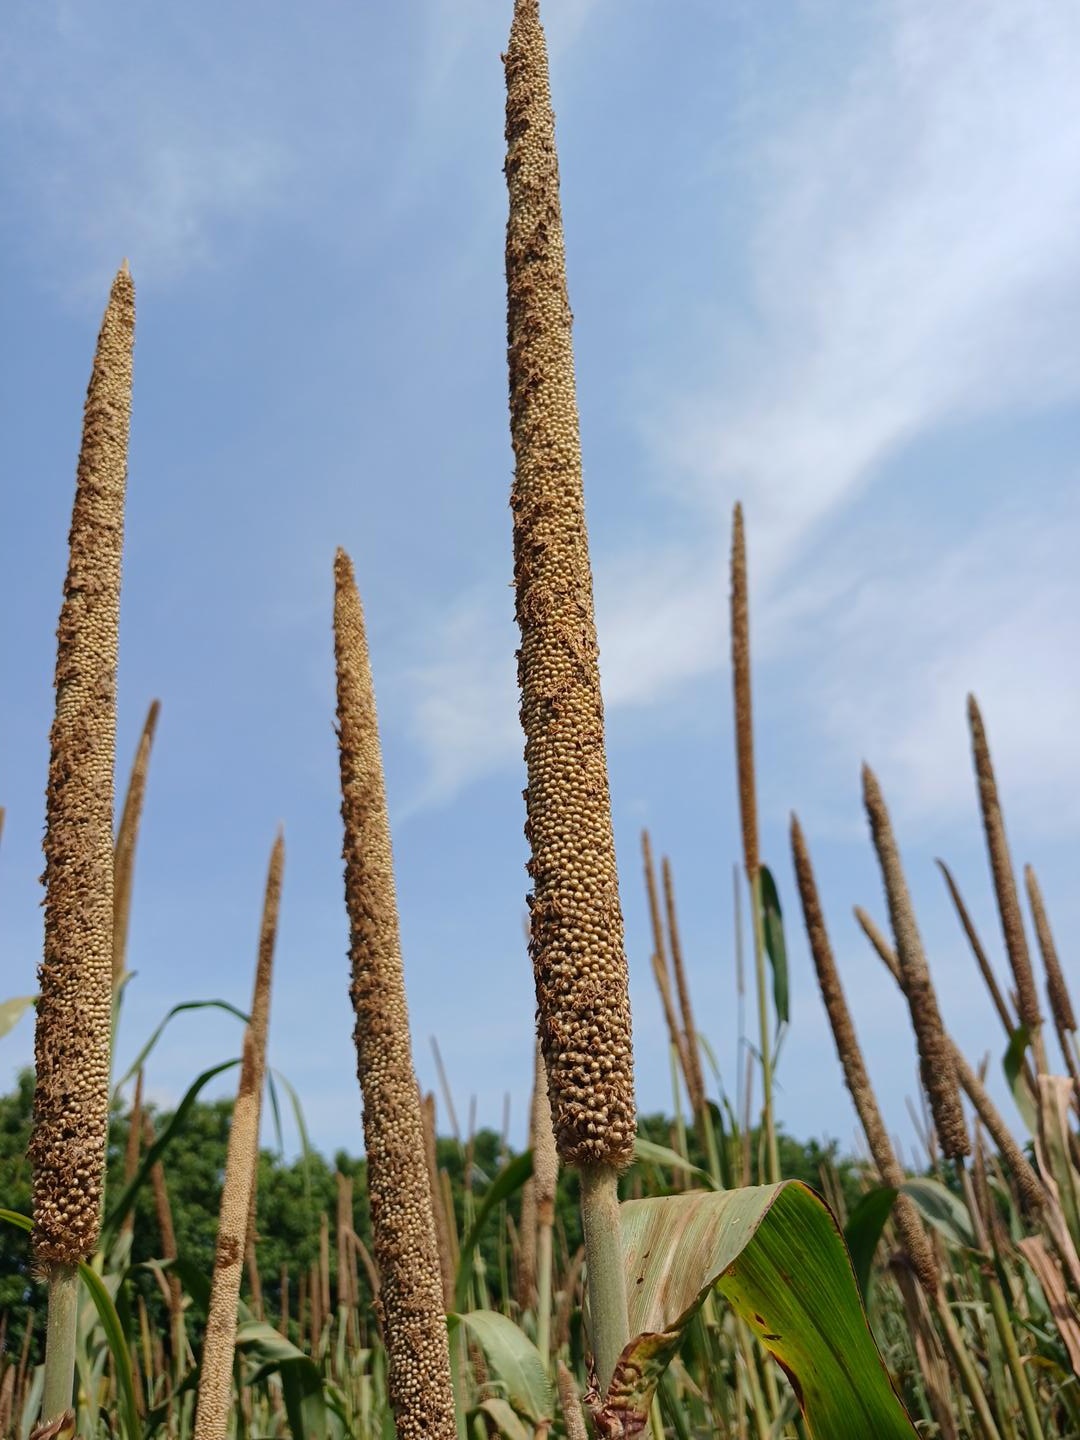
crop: pearl millet
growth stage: maturity
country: Senegal
